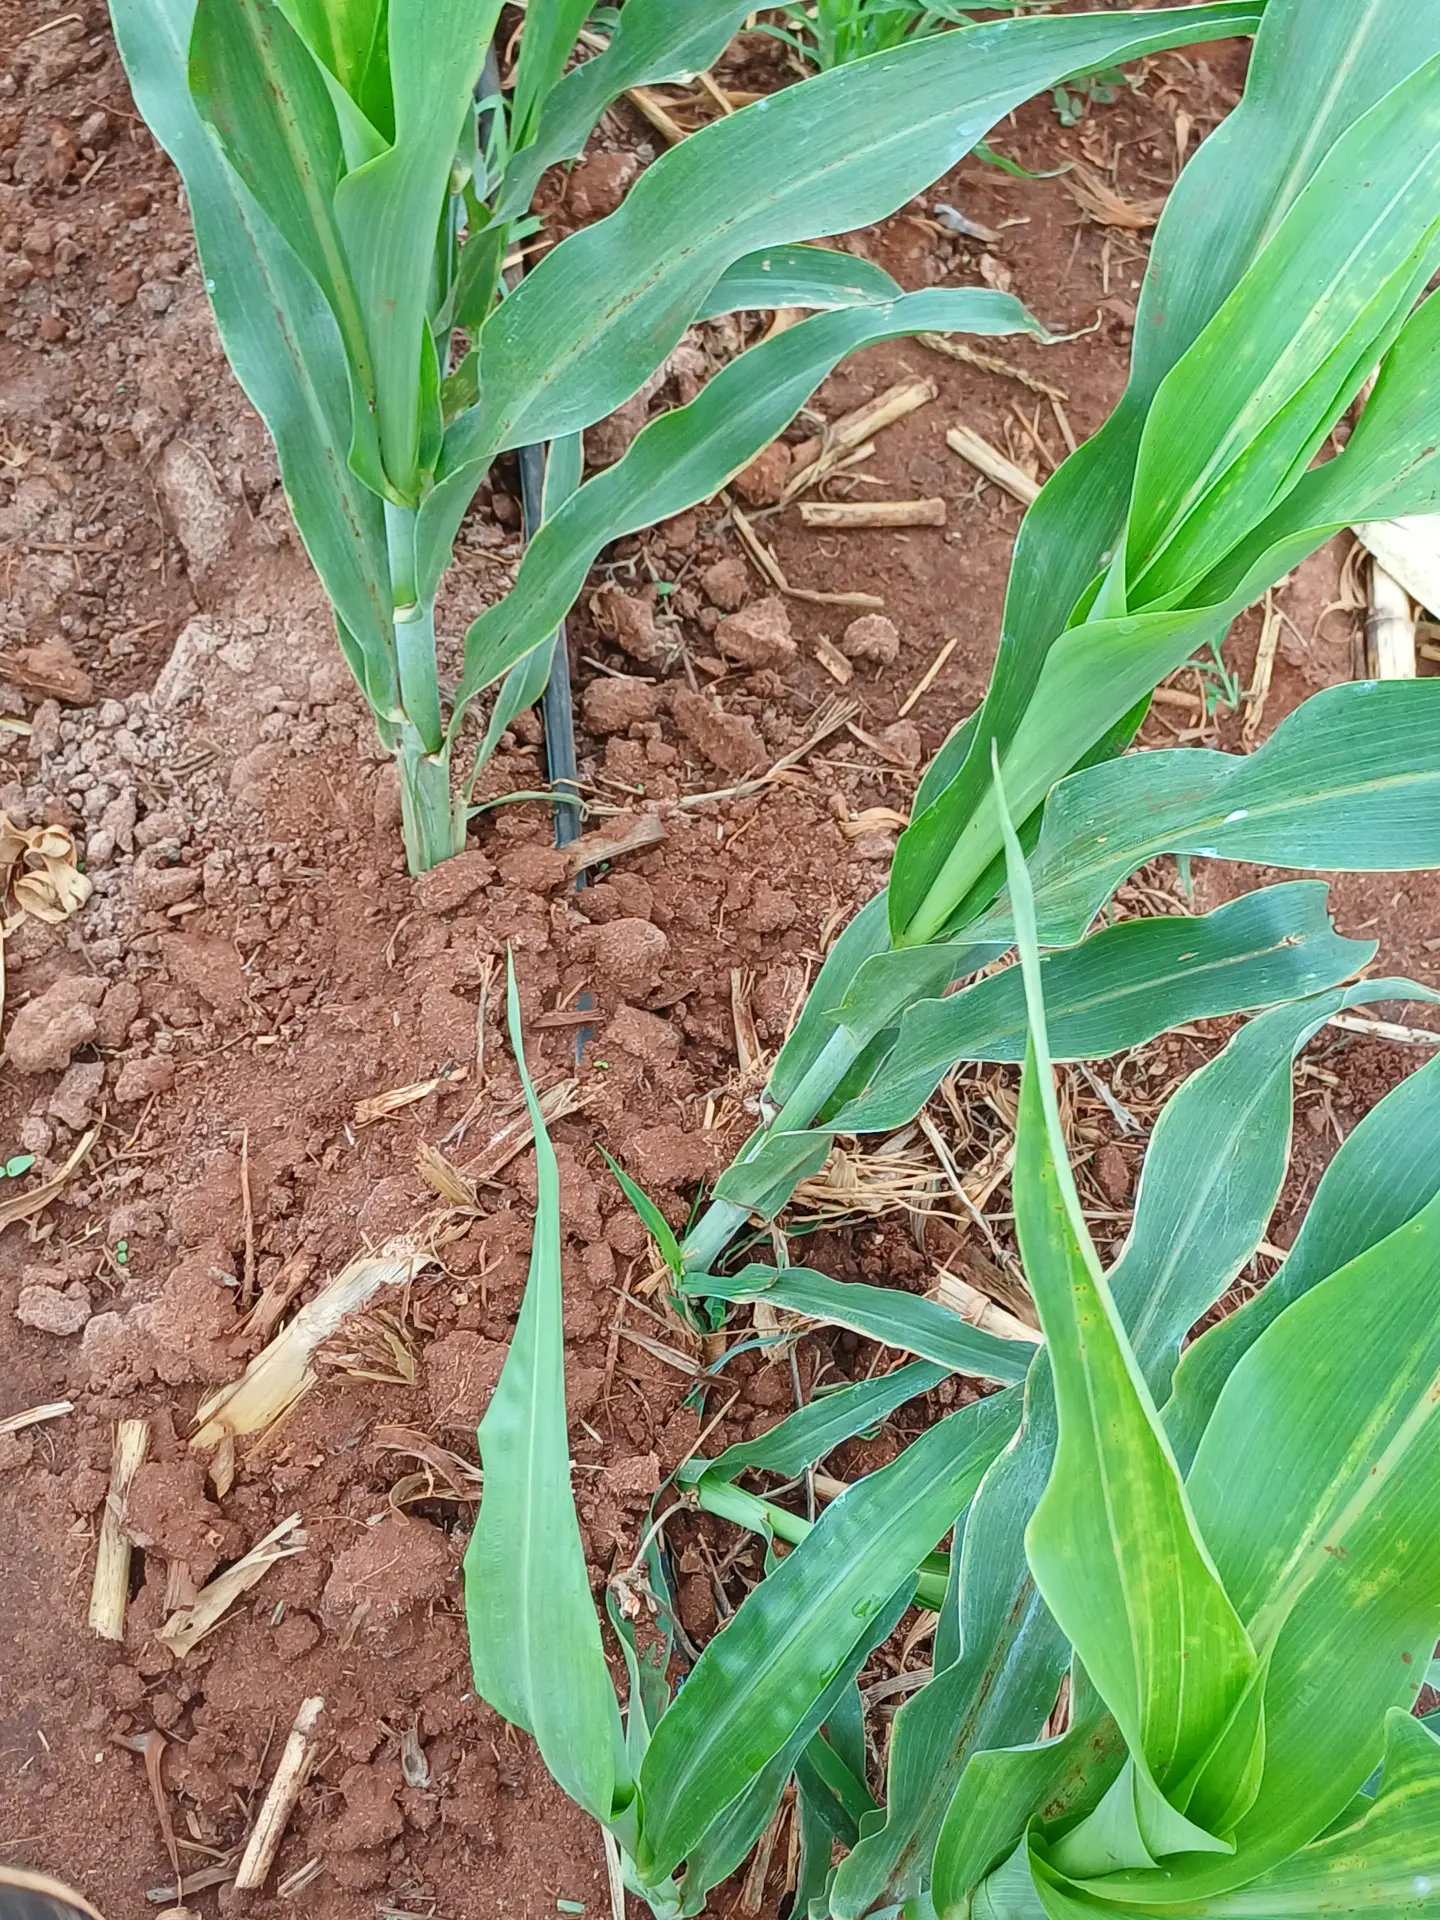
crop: sorghum
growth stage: vegetative
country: Kenya
